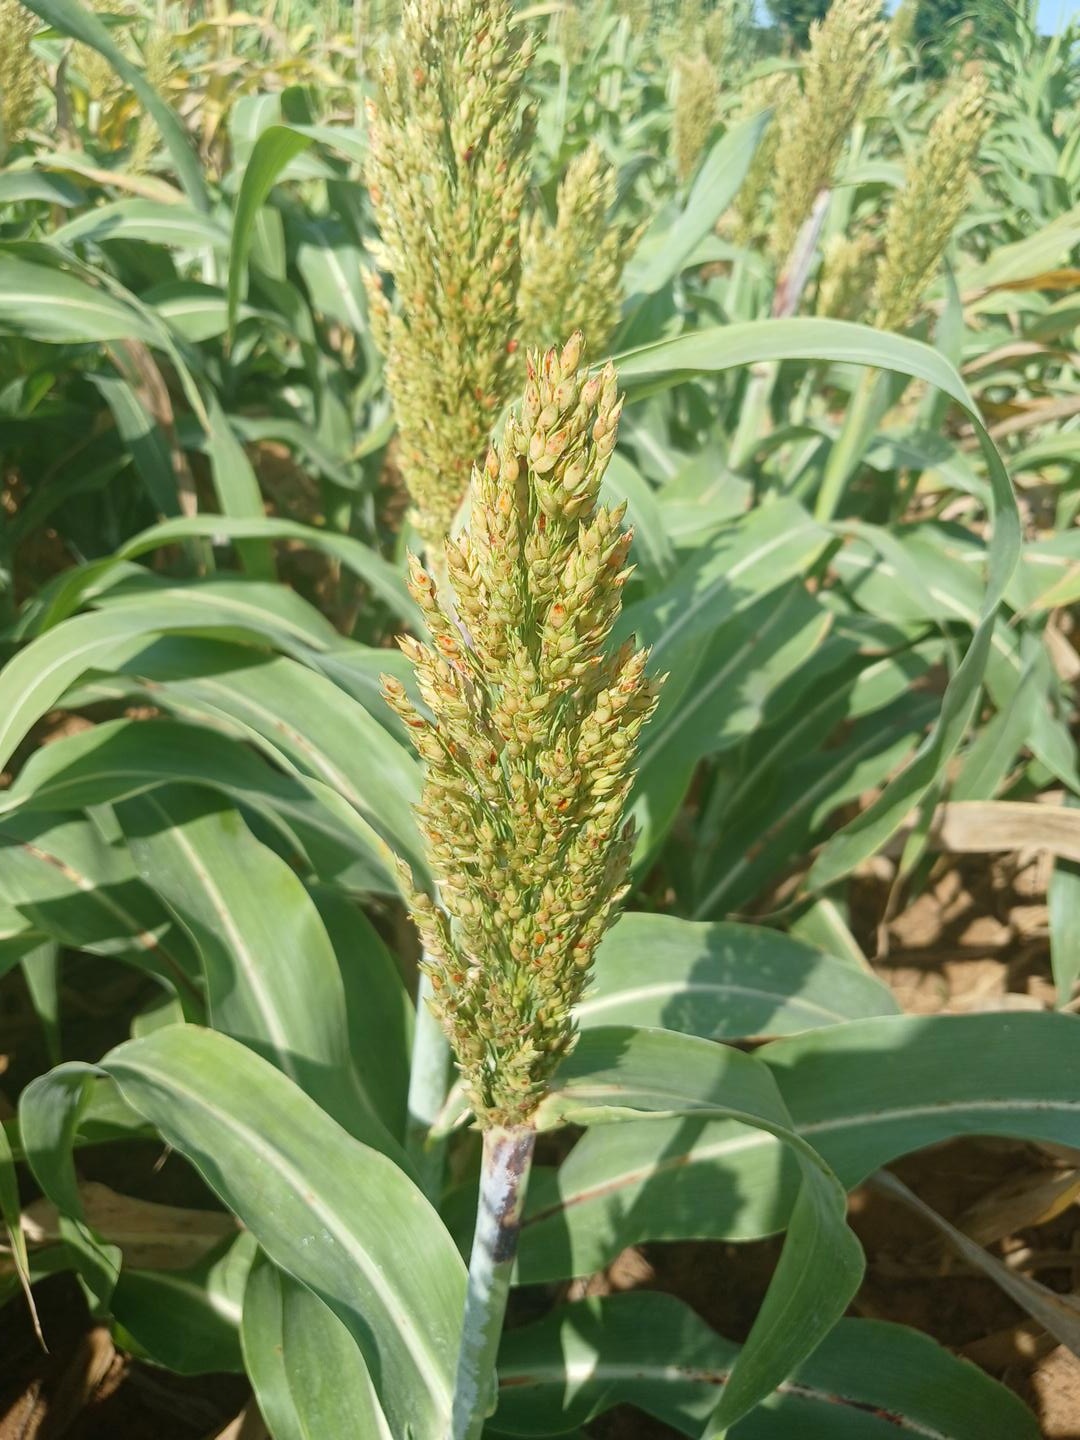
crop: sorghum
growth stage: filling grain
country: Senegal
